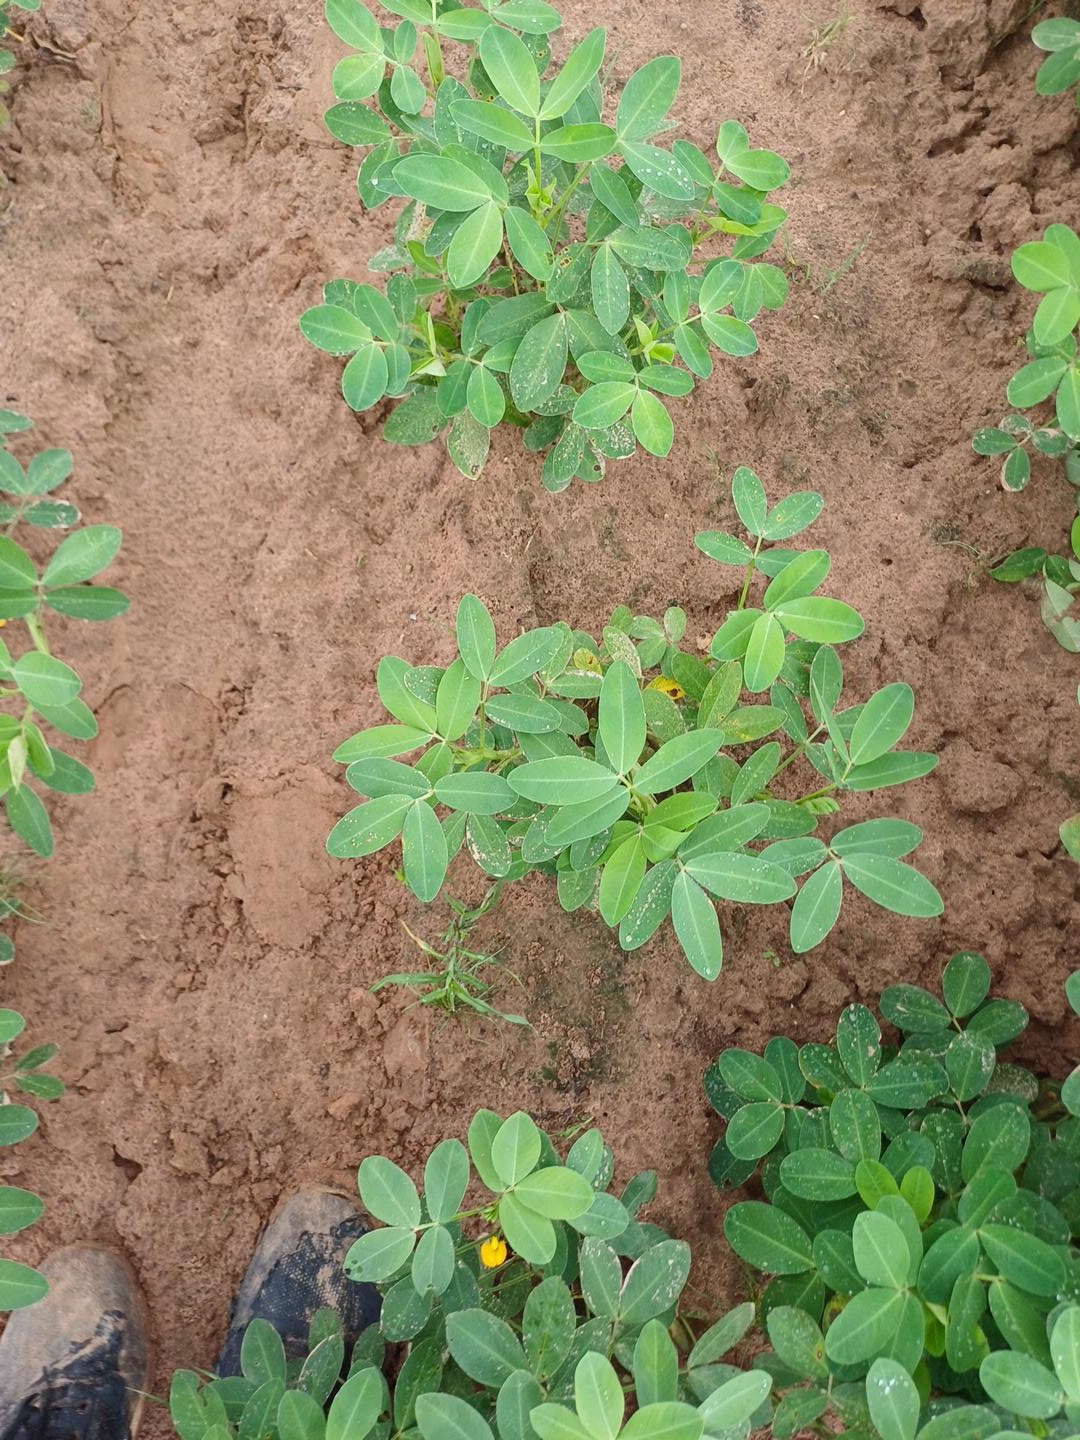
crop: groundnut
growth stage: flowering
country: Senegal
